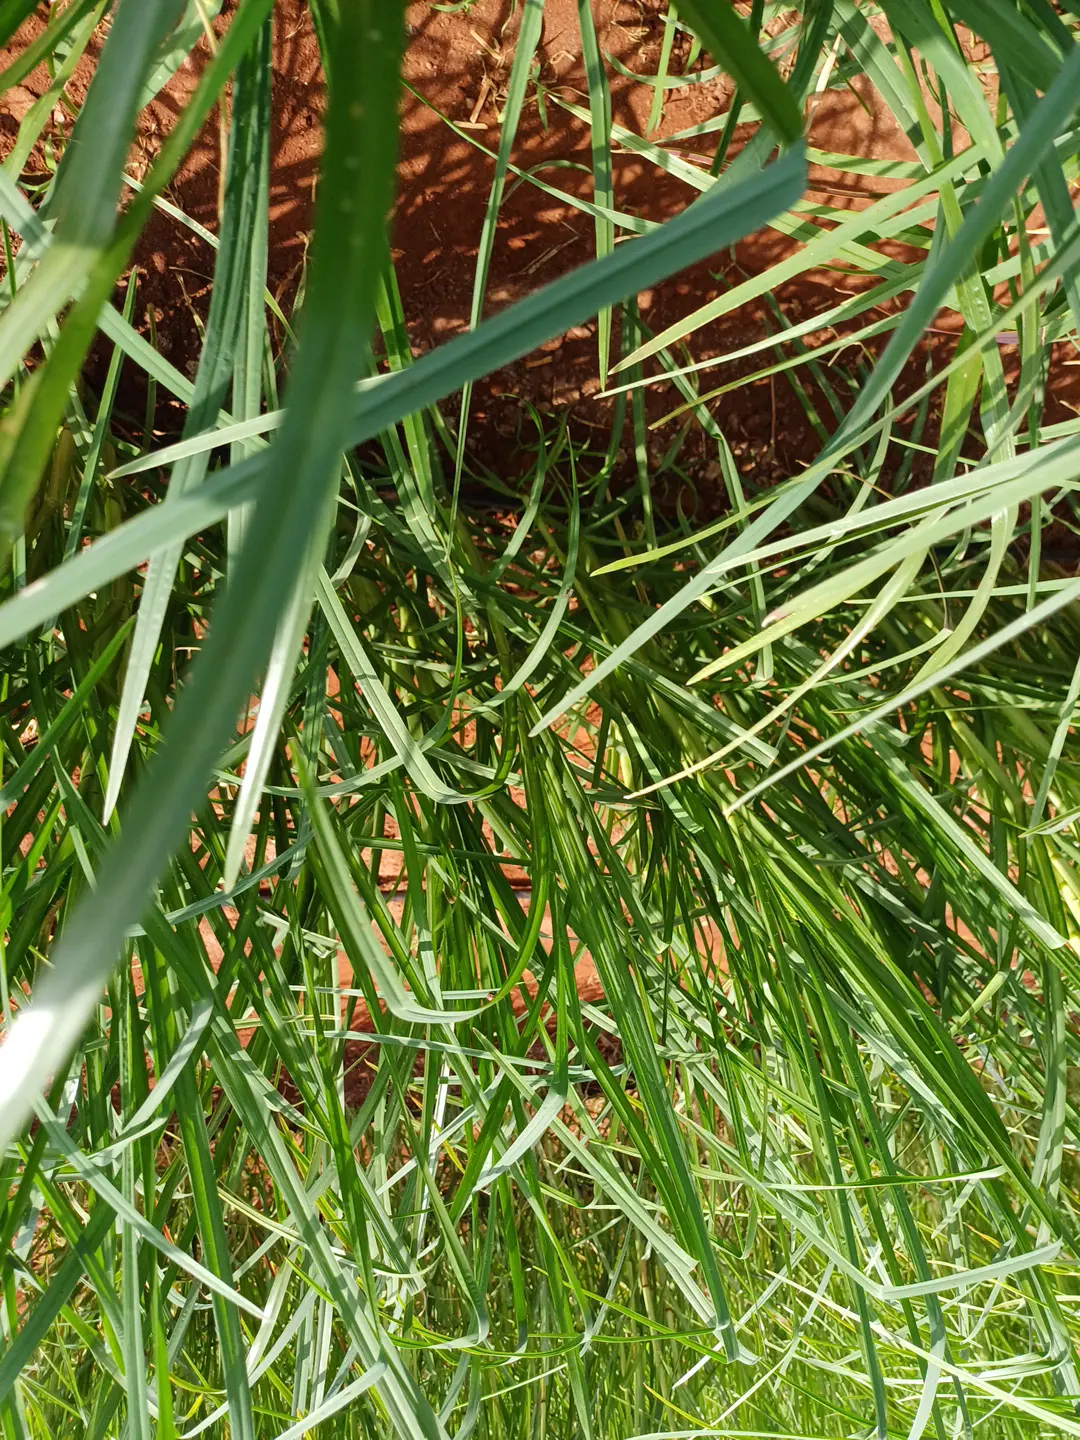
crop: finger millet
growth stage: flowering
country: Kenya
